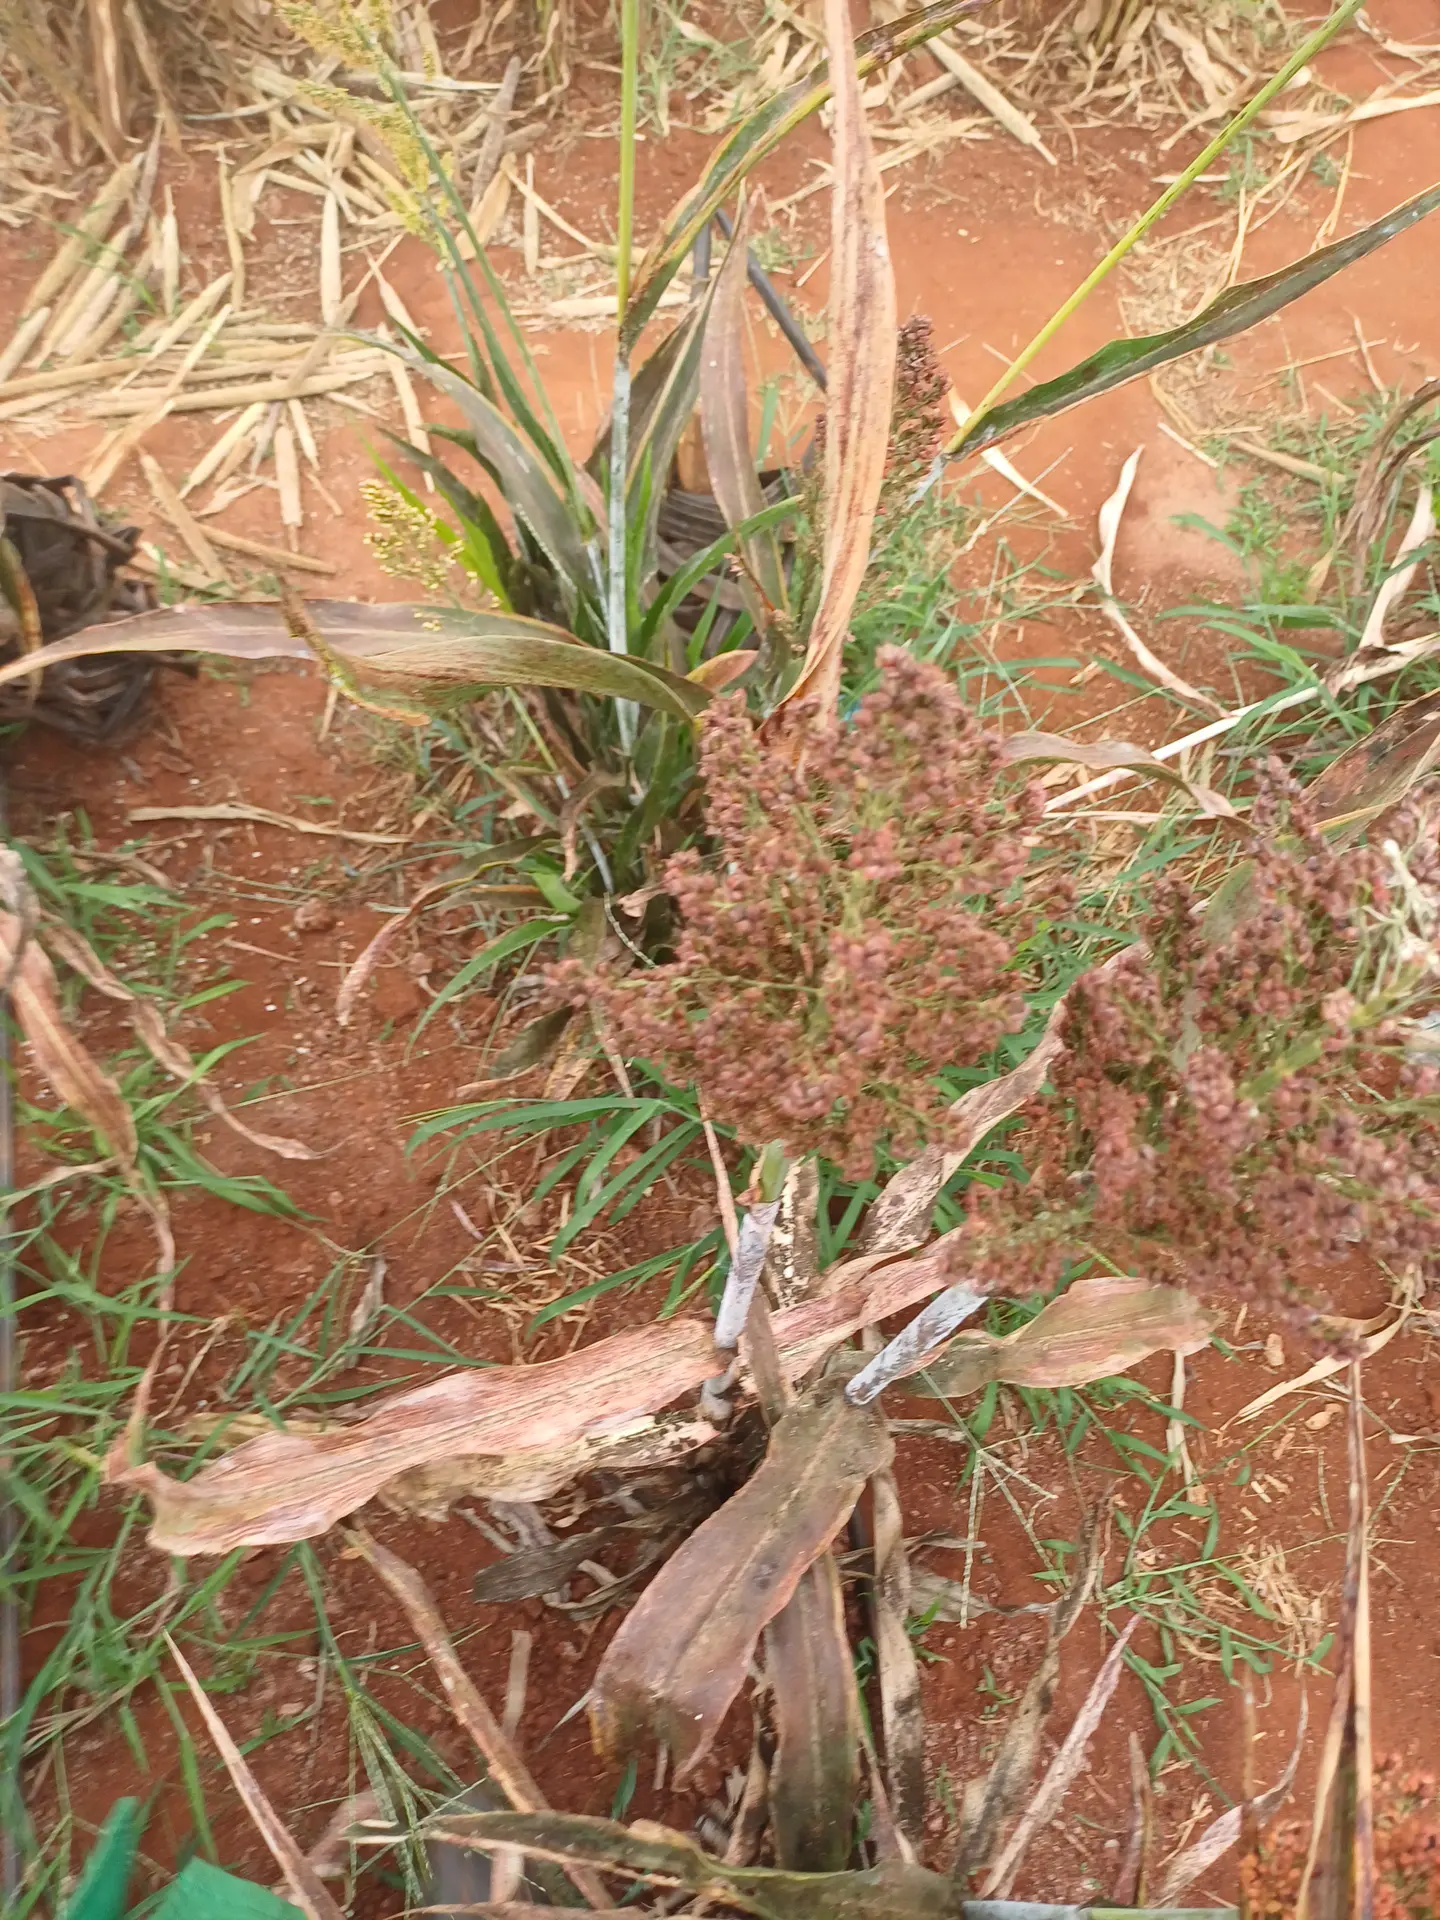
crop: sorghum
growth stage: maturity
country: Kenya
